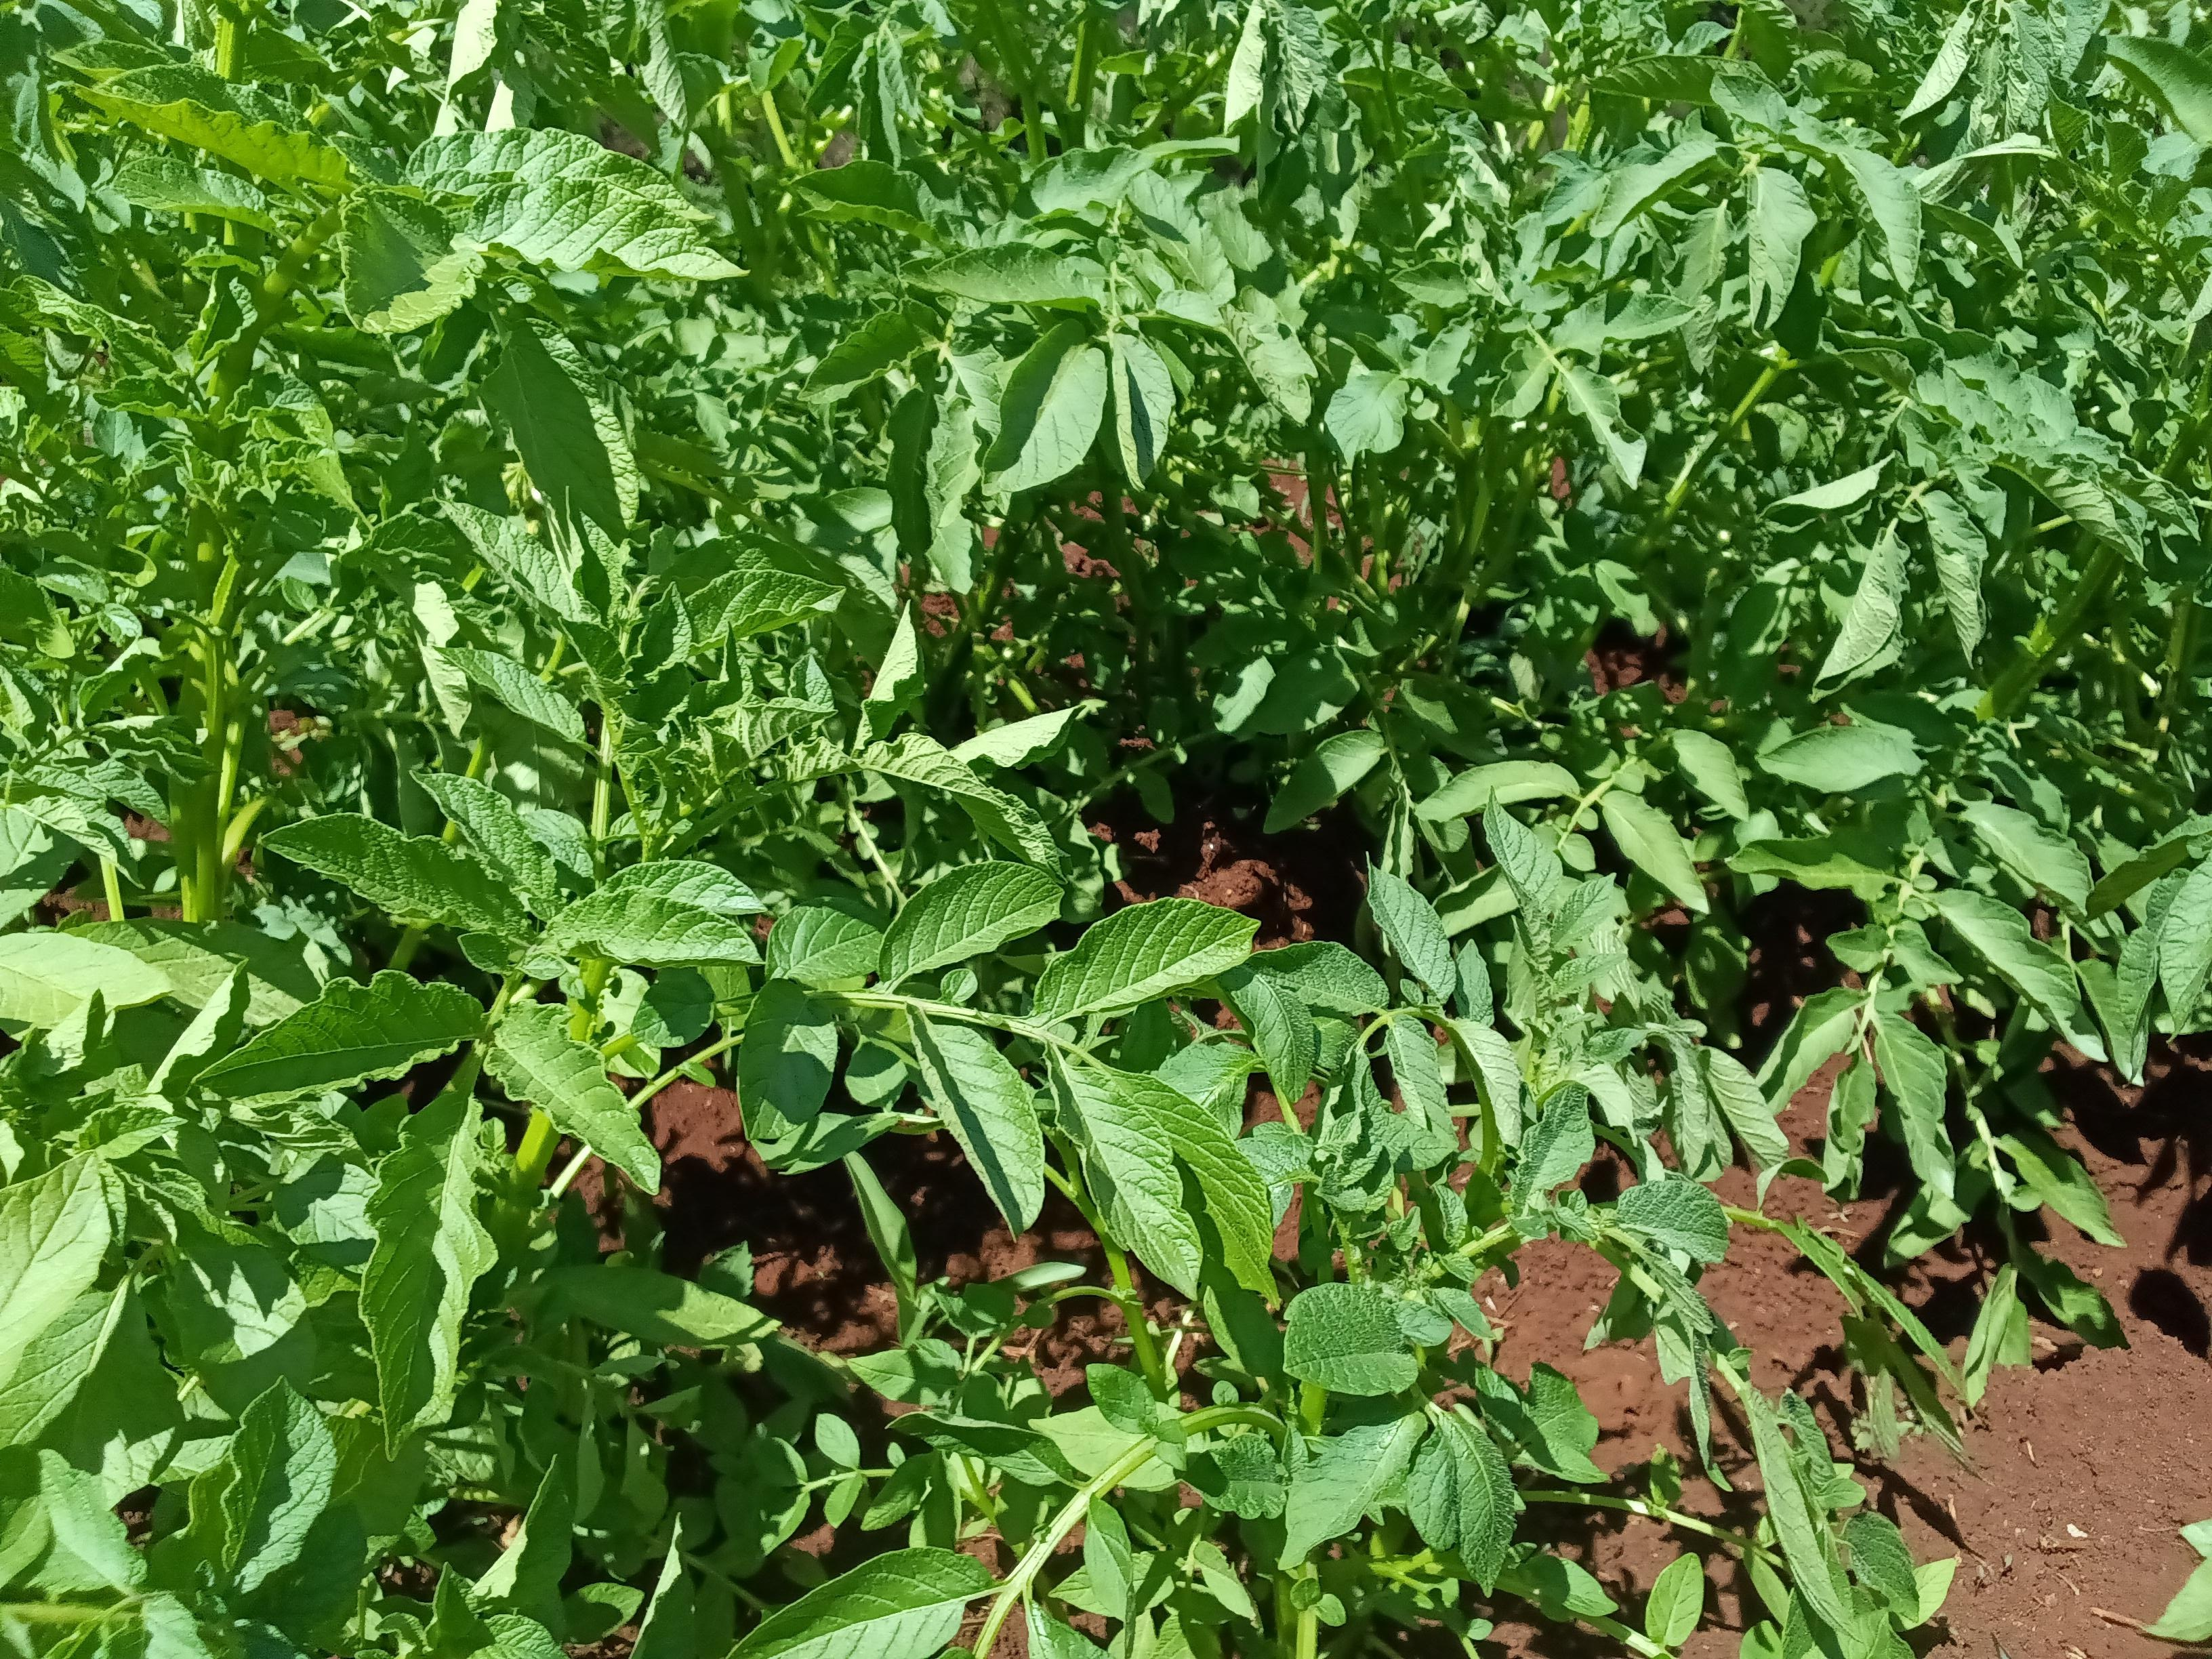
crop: potato
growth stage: vegetative
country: Kenya
